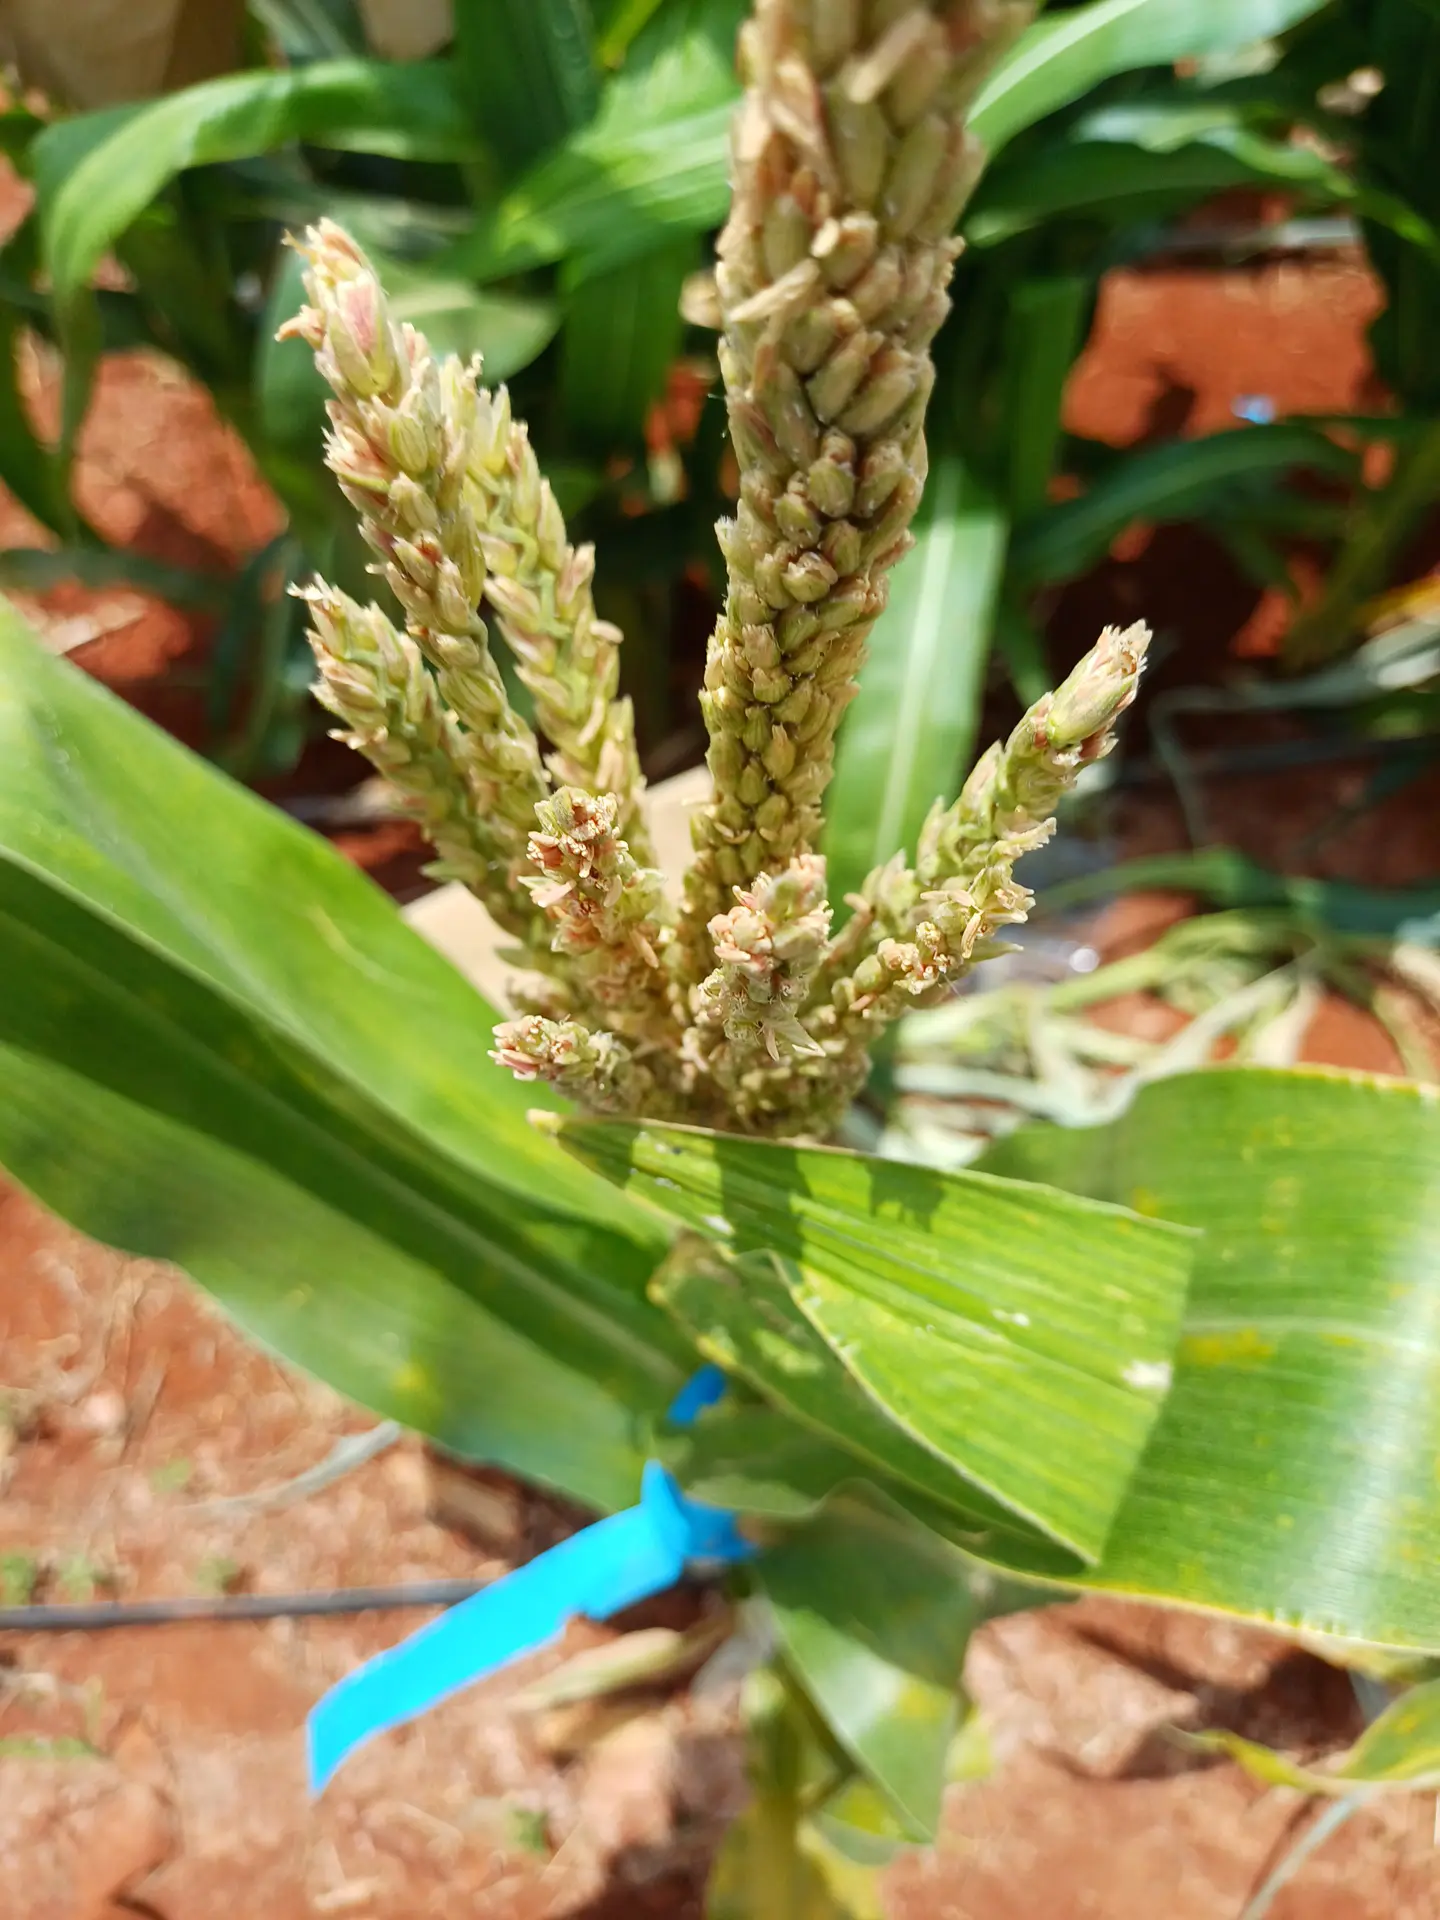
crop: maize
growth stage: flowering
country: Kenya
